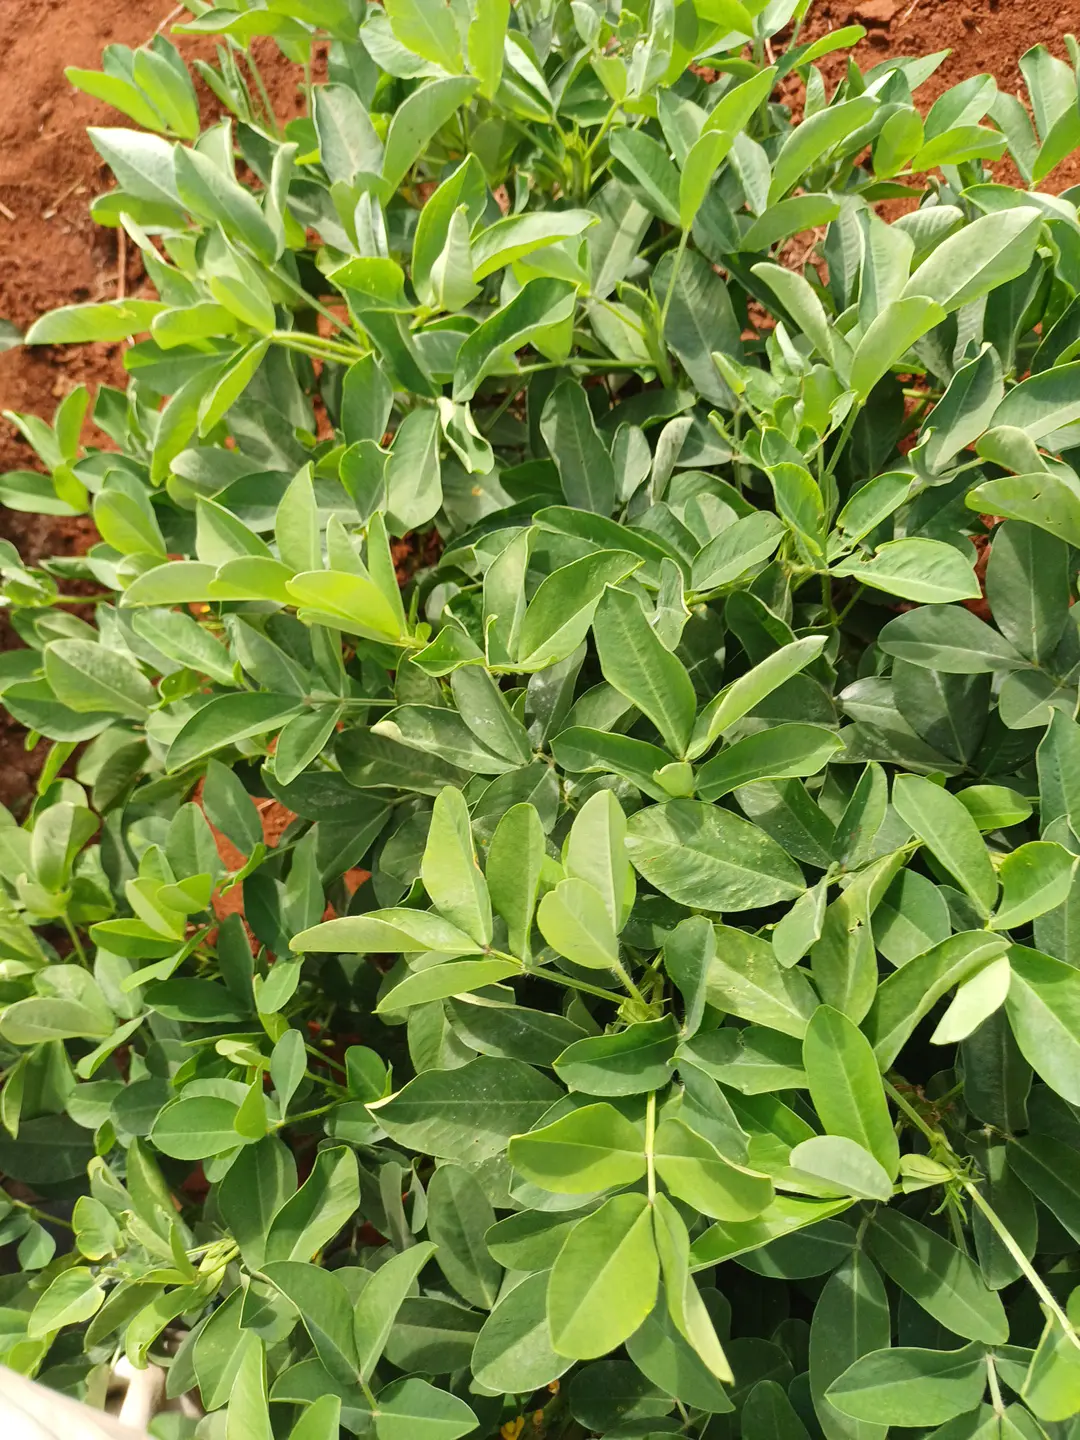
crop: groundnut
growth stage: pegging
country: Kenya
